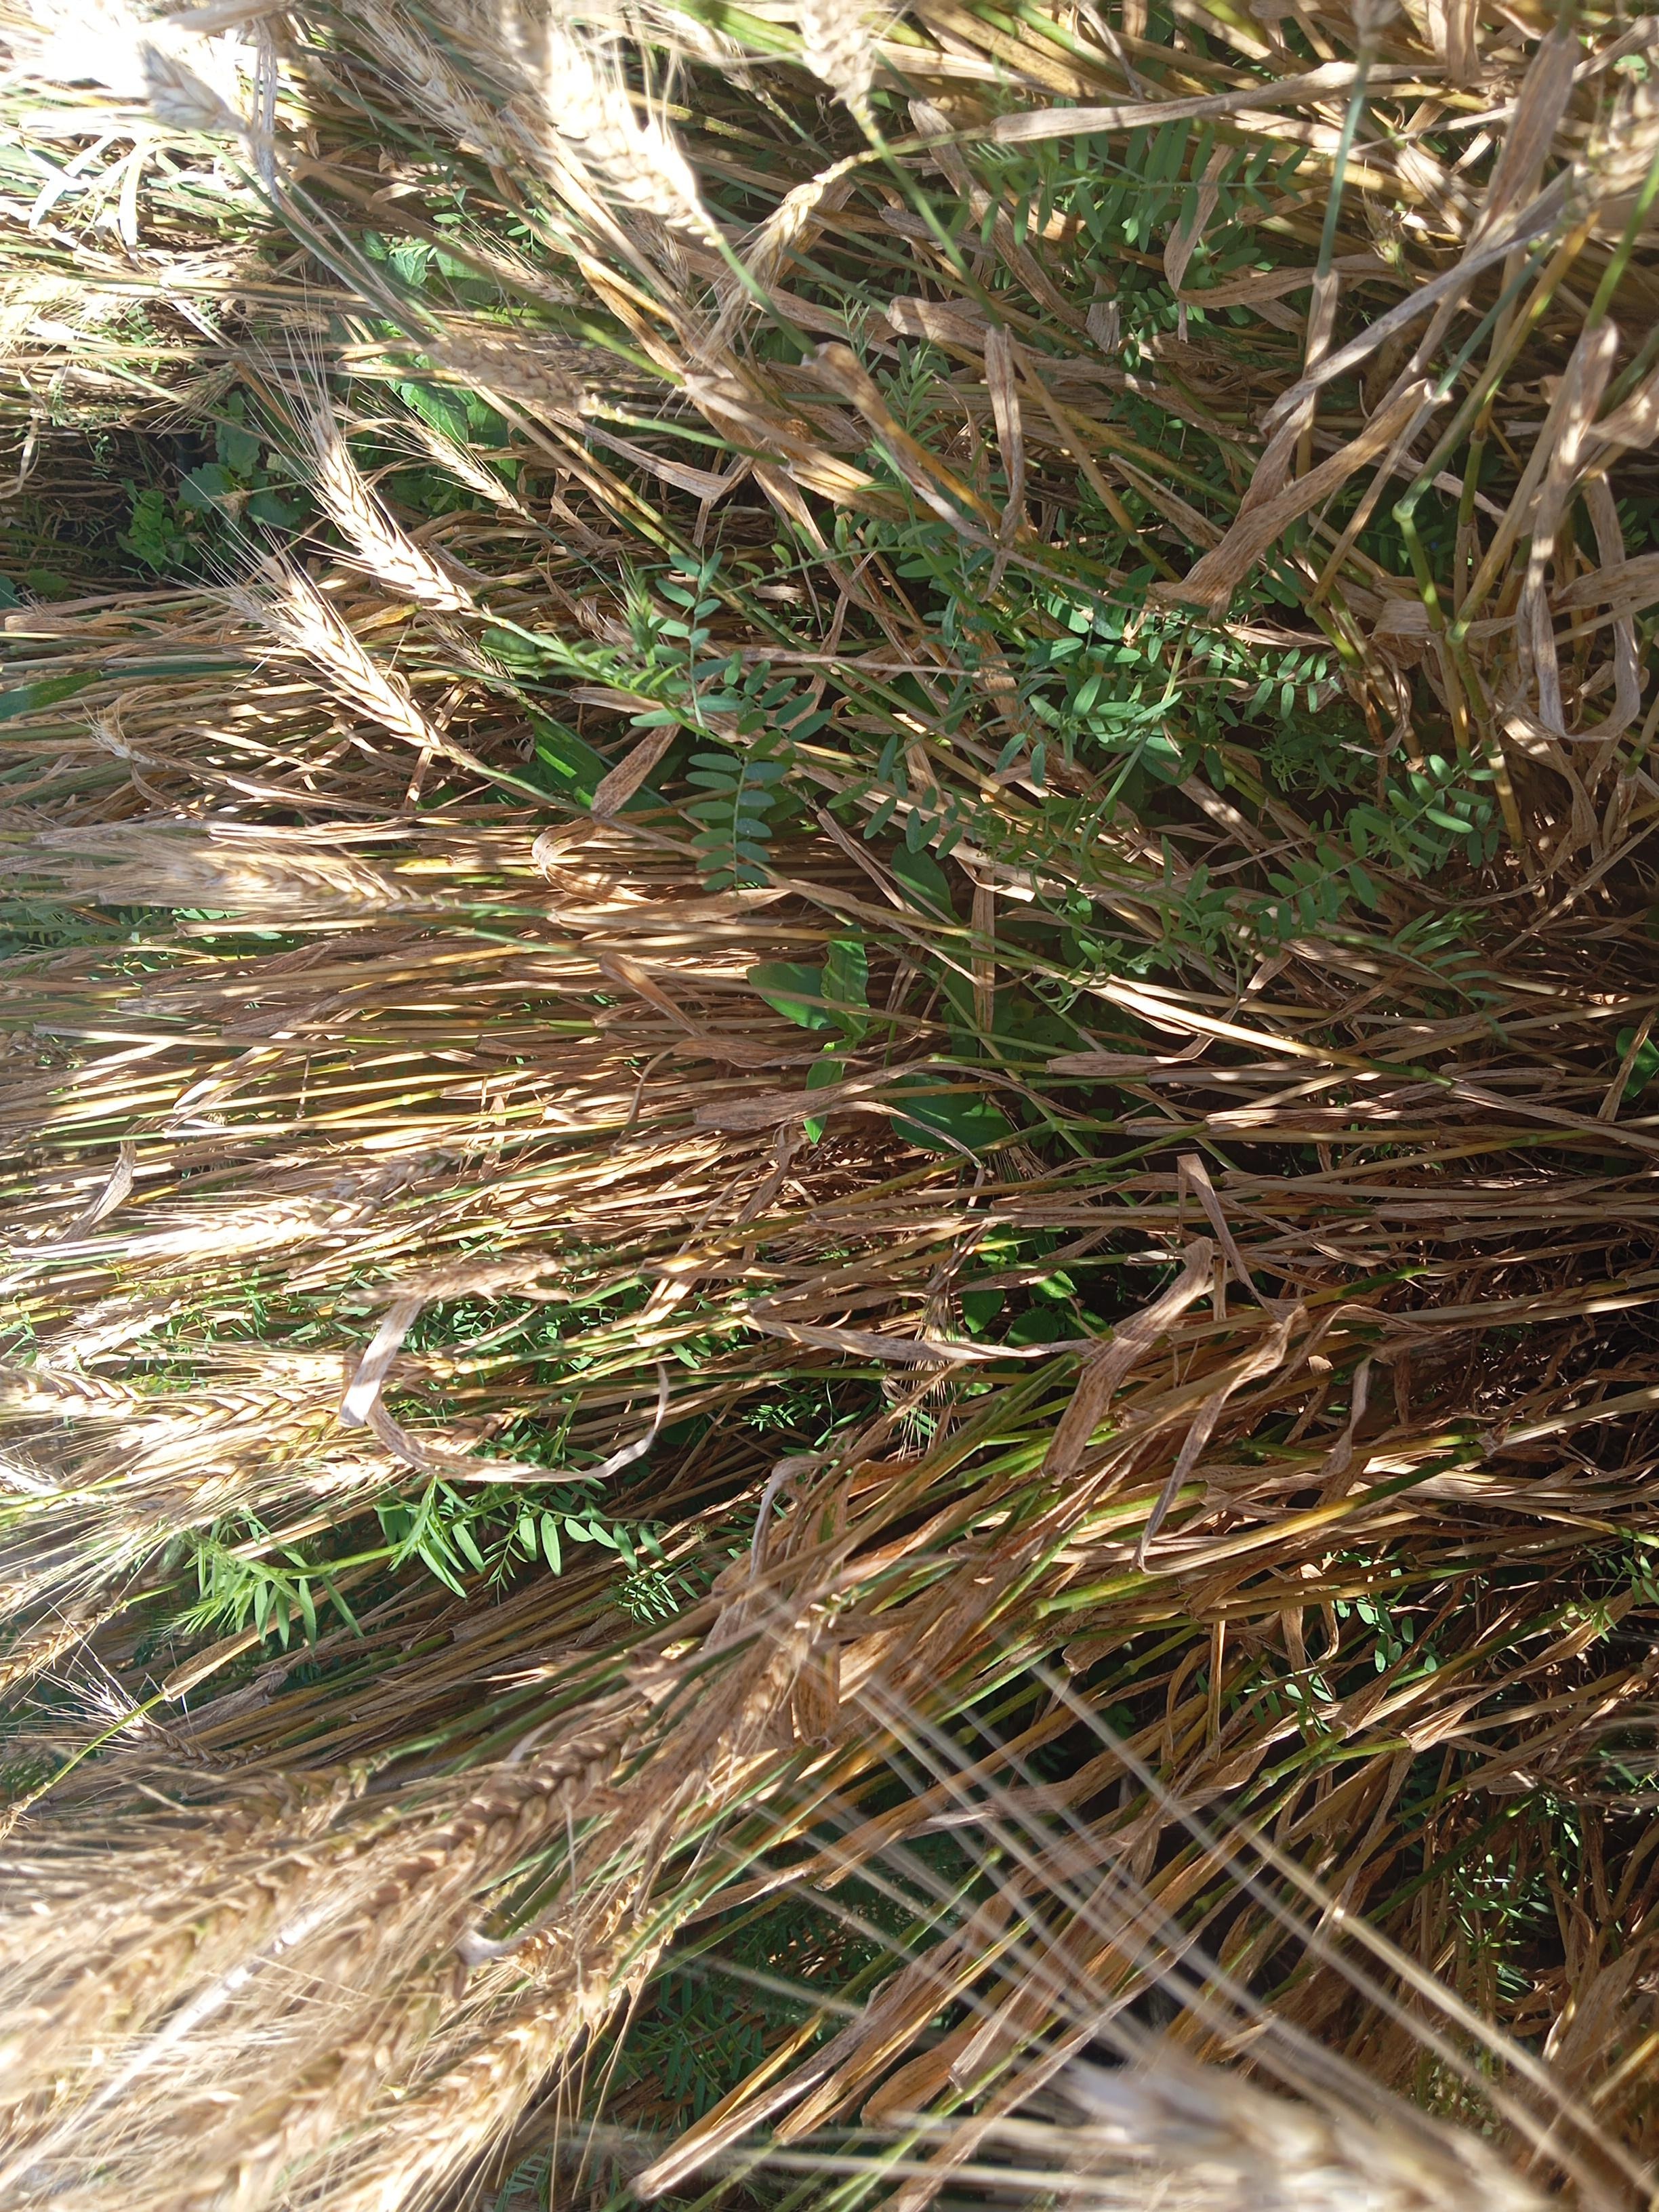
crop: wheat
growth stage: maturity
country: Kenya
